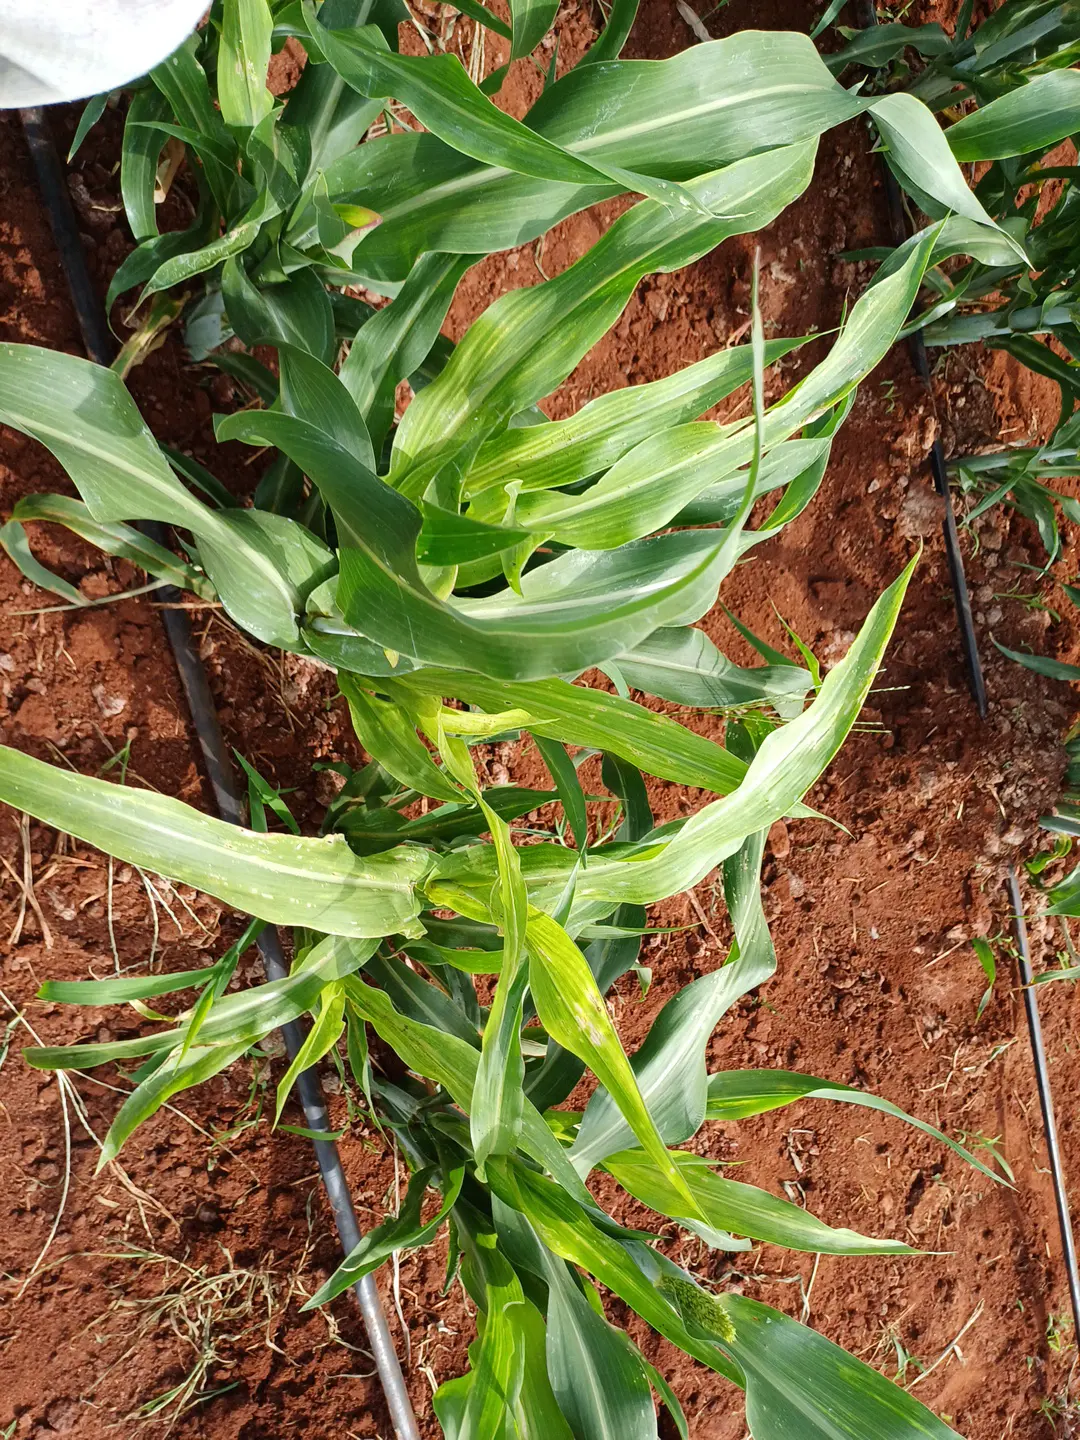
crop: sorghum
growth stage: heading tuber
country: Kenya
